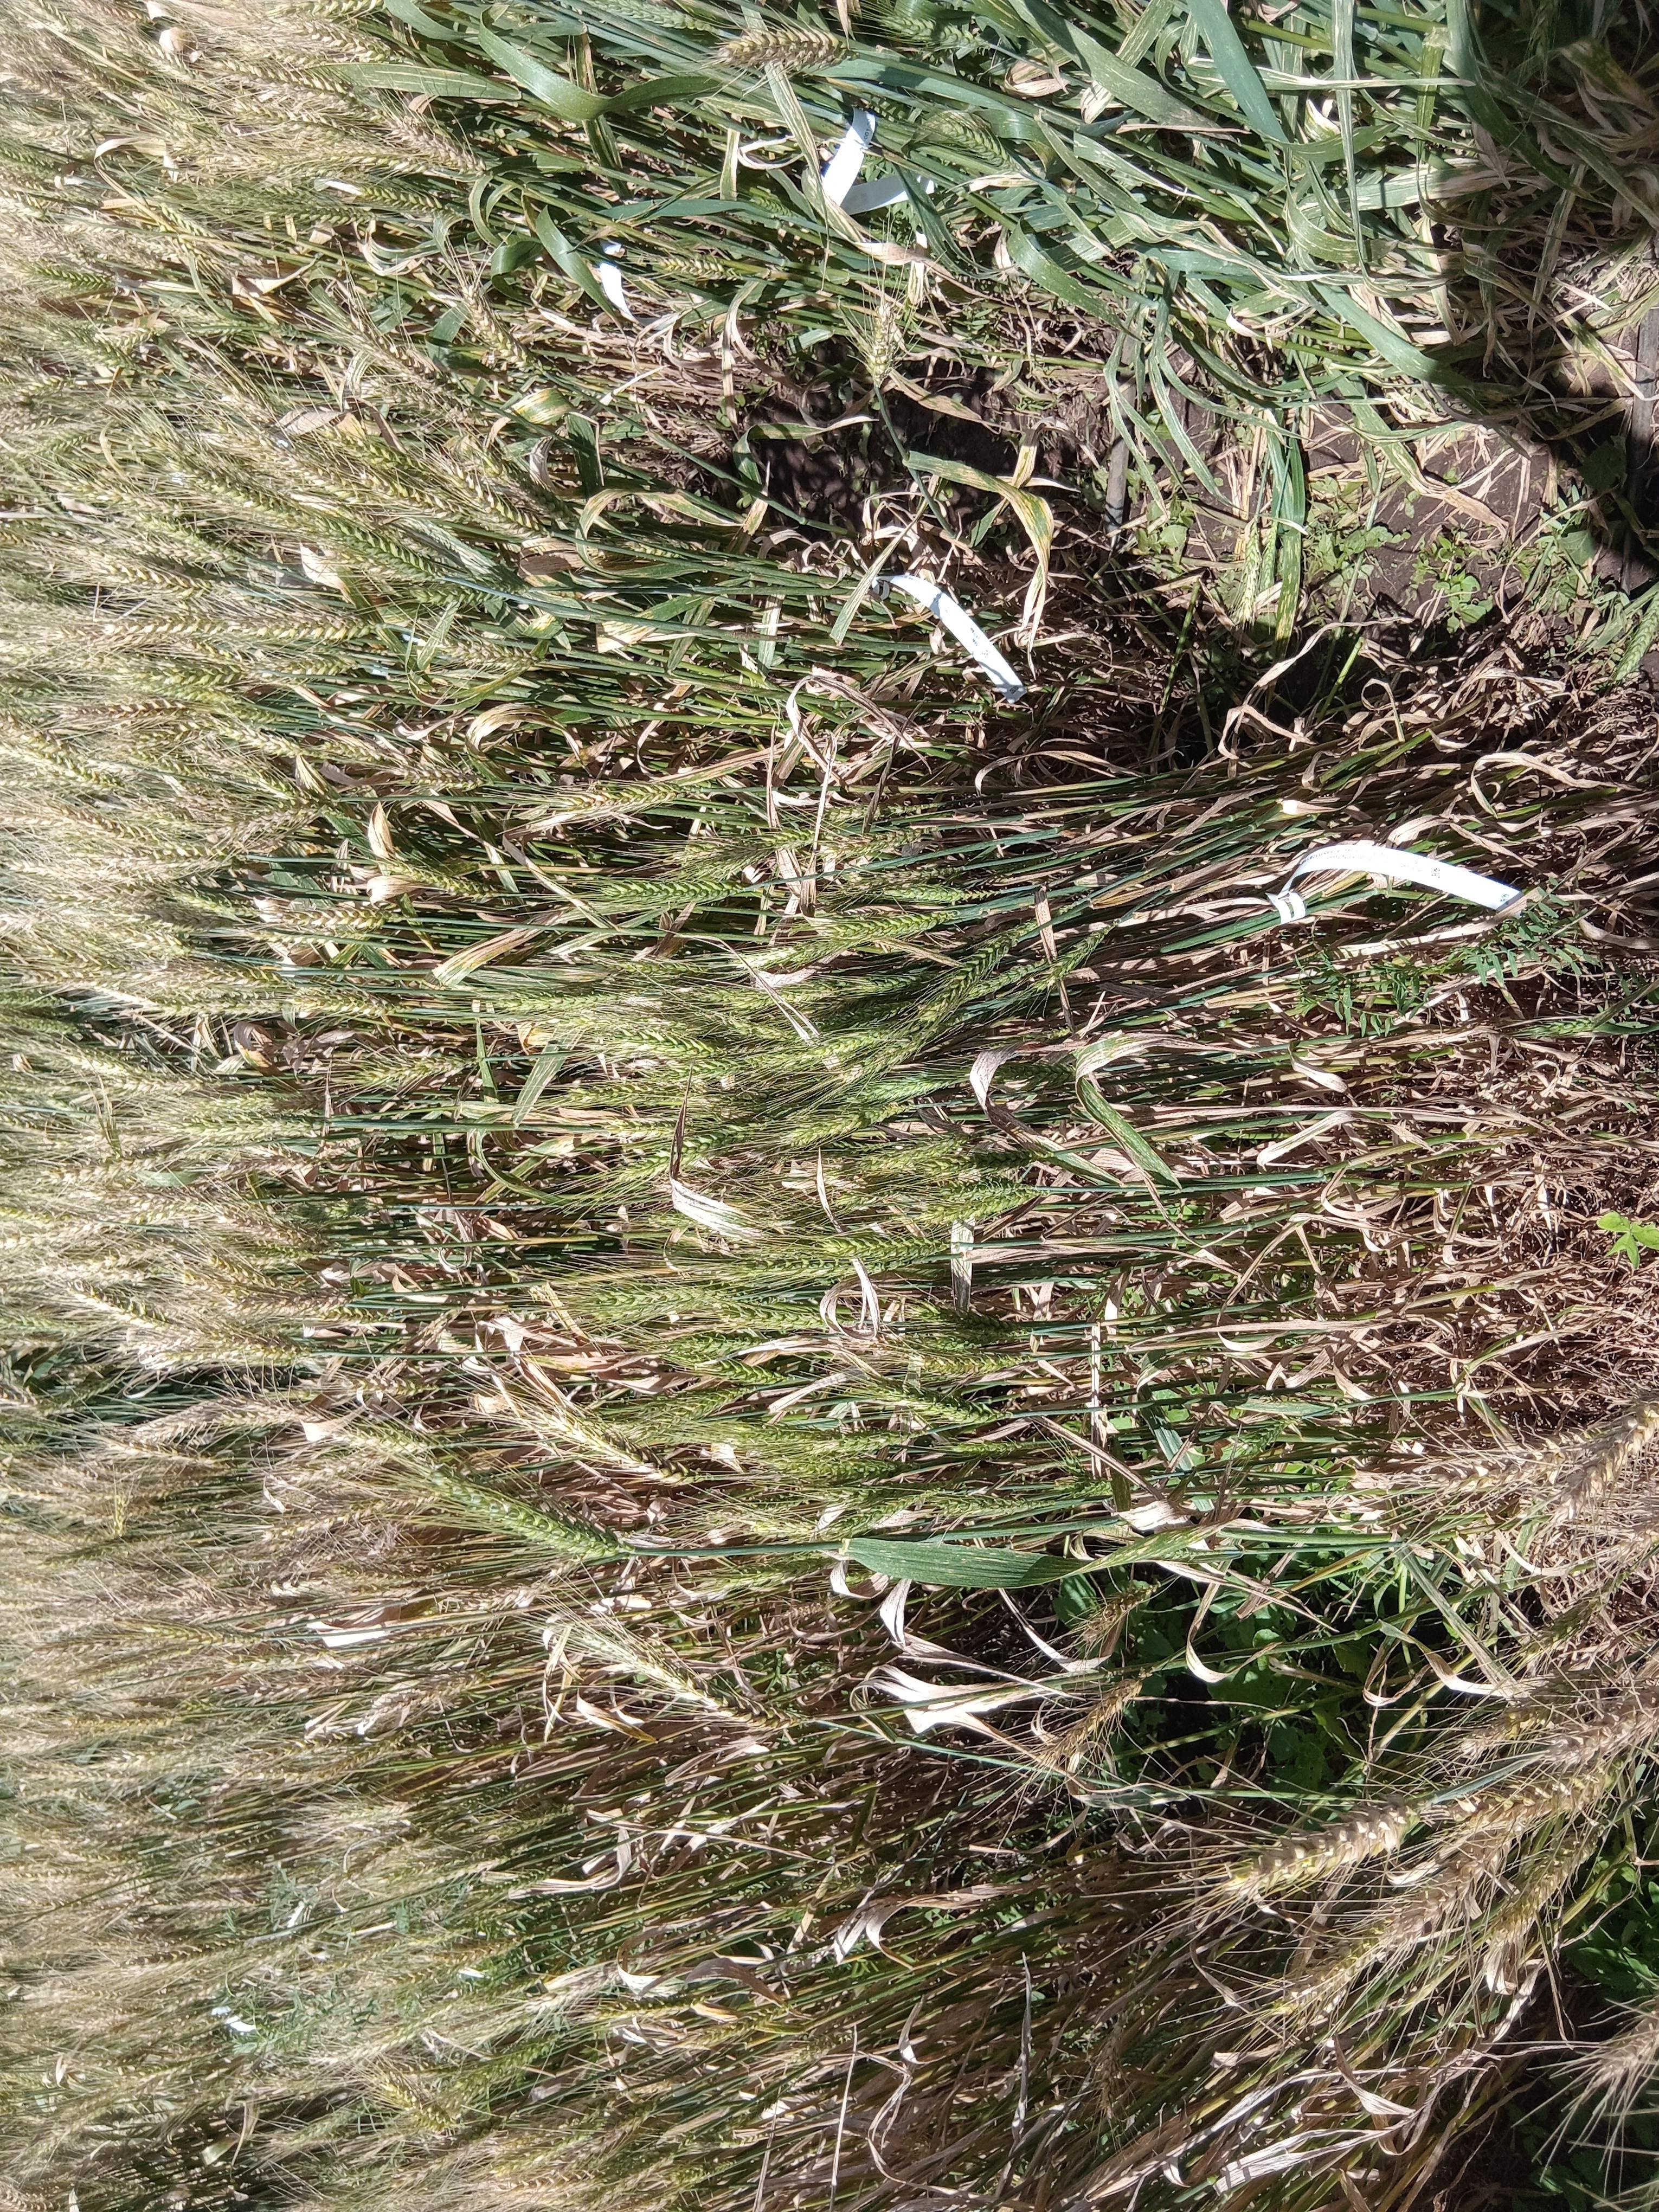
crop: wheat
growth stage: maturity
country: Kenya
